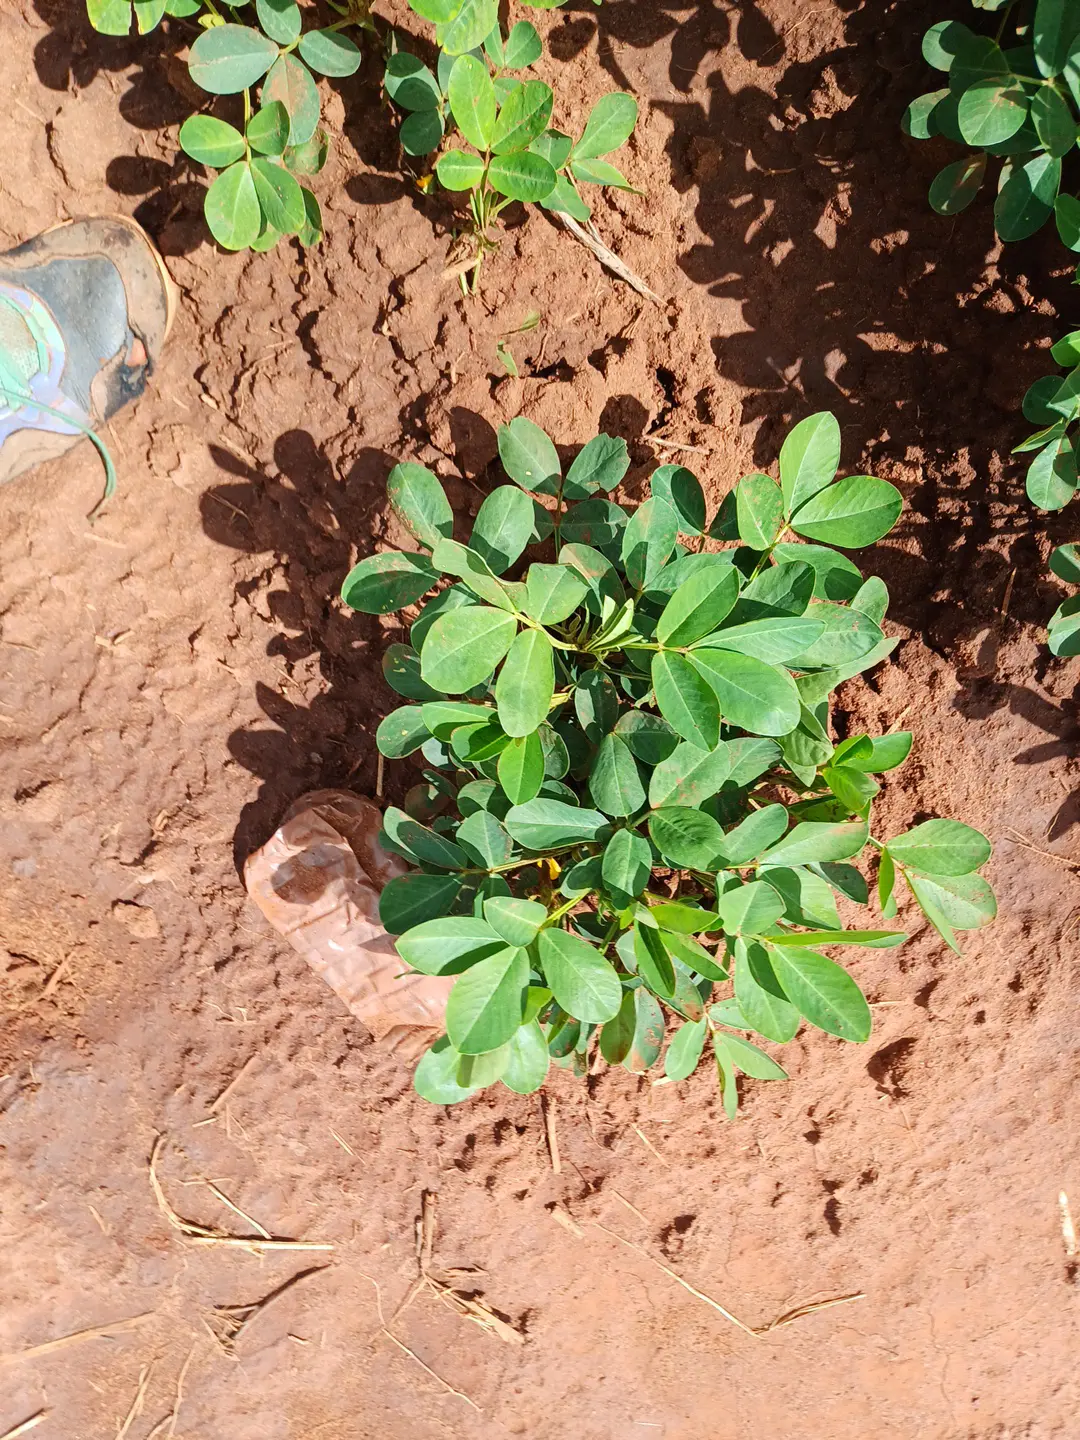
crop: groundnut
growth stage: flowering
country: Kenya
